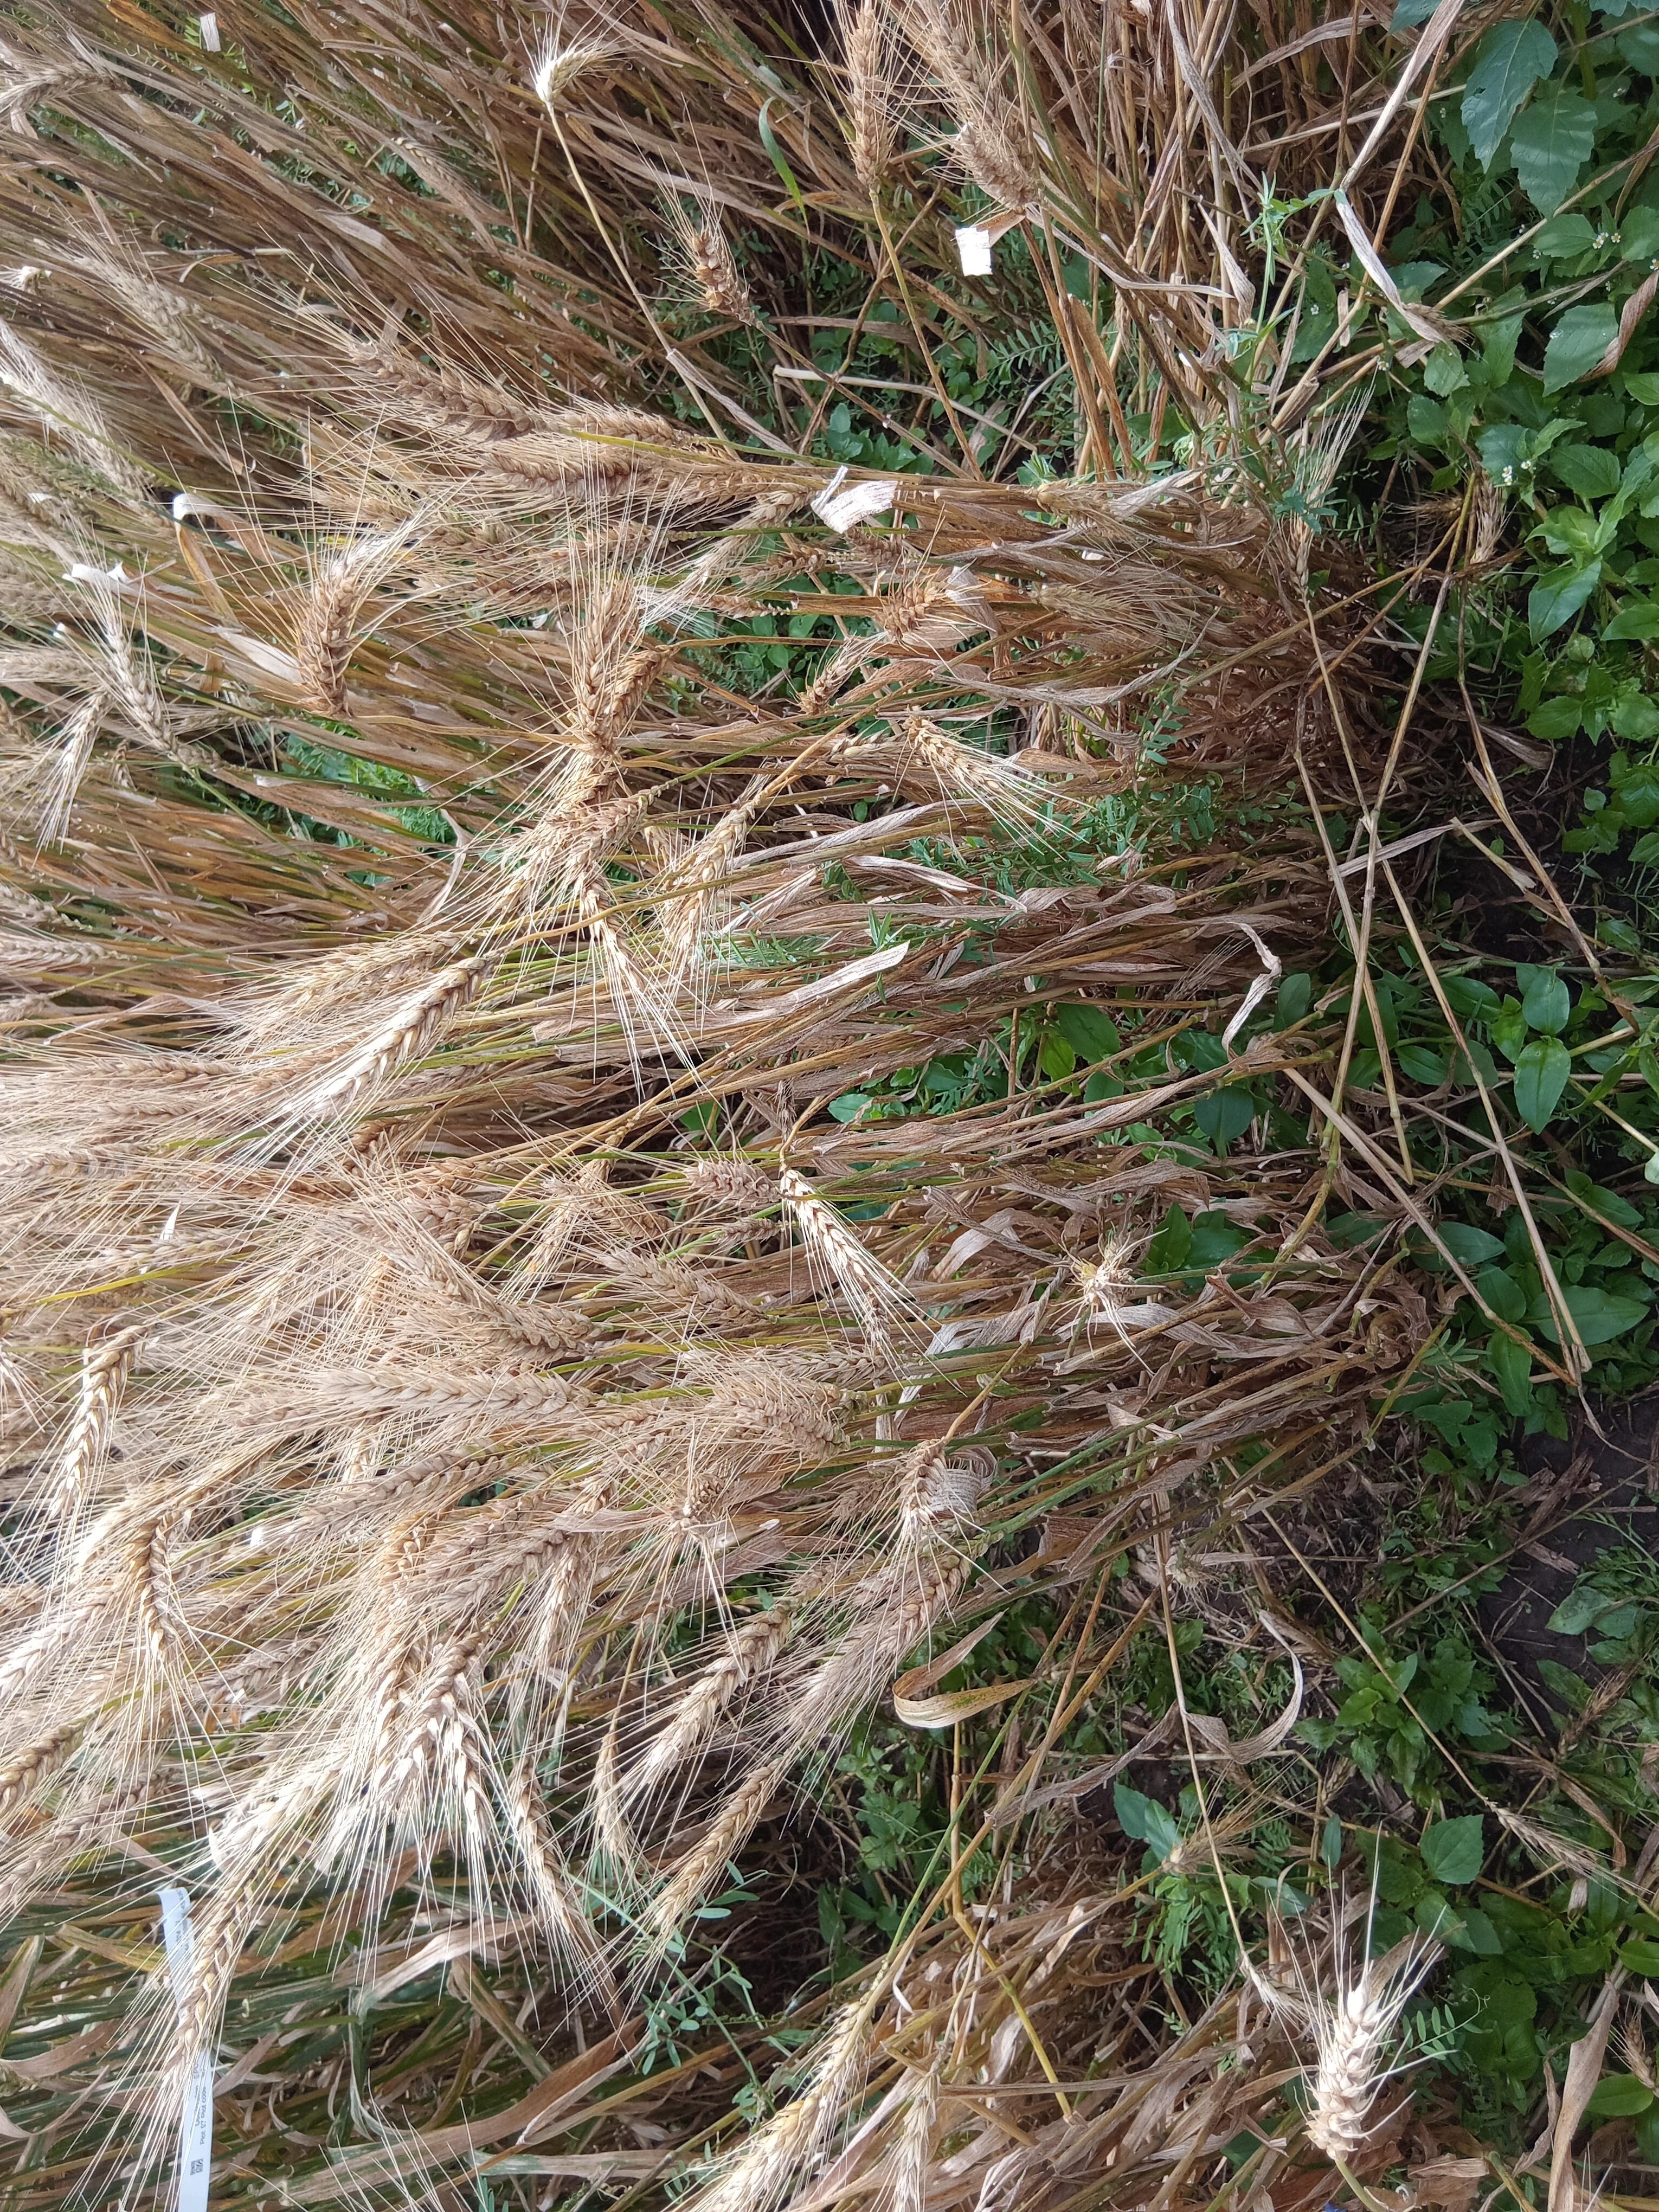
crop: wheat
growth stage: maturity
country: Kenya
